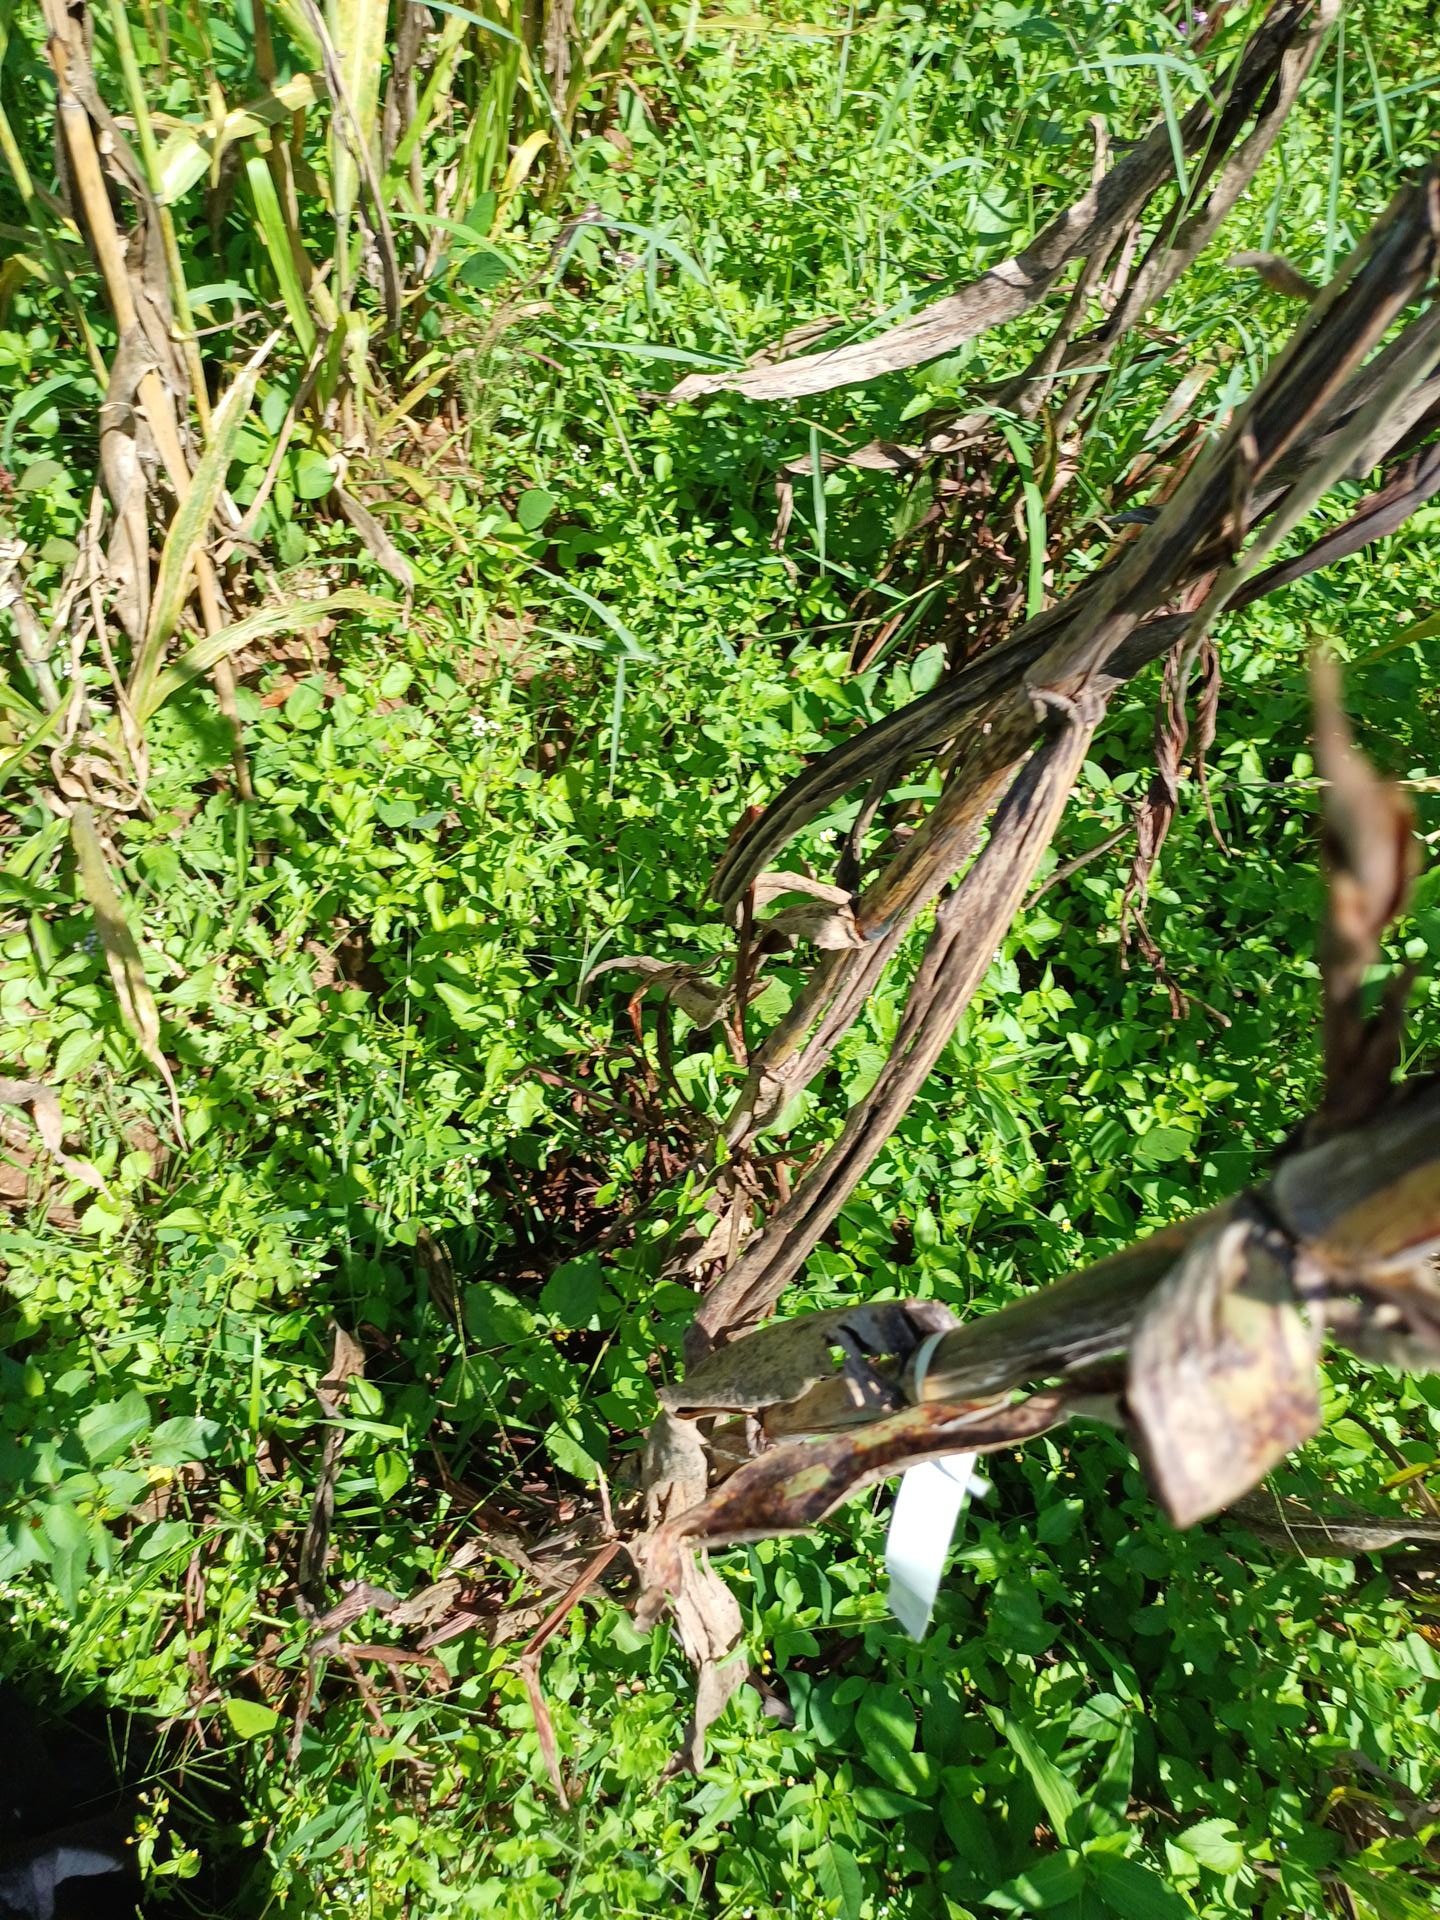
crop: sorghum
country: Kenya
